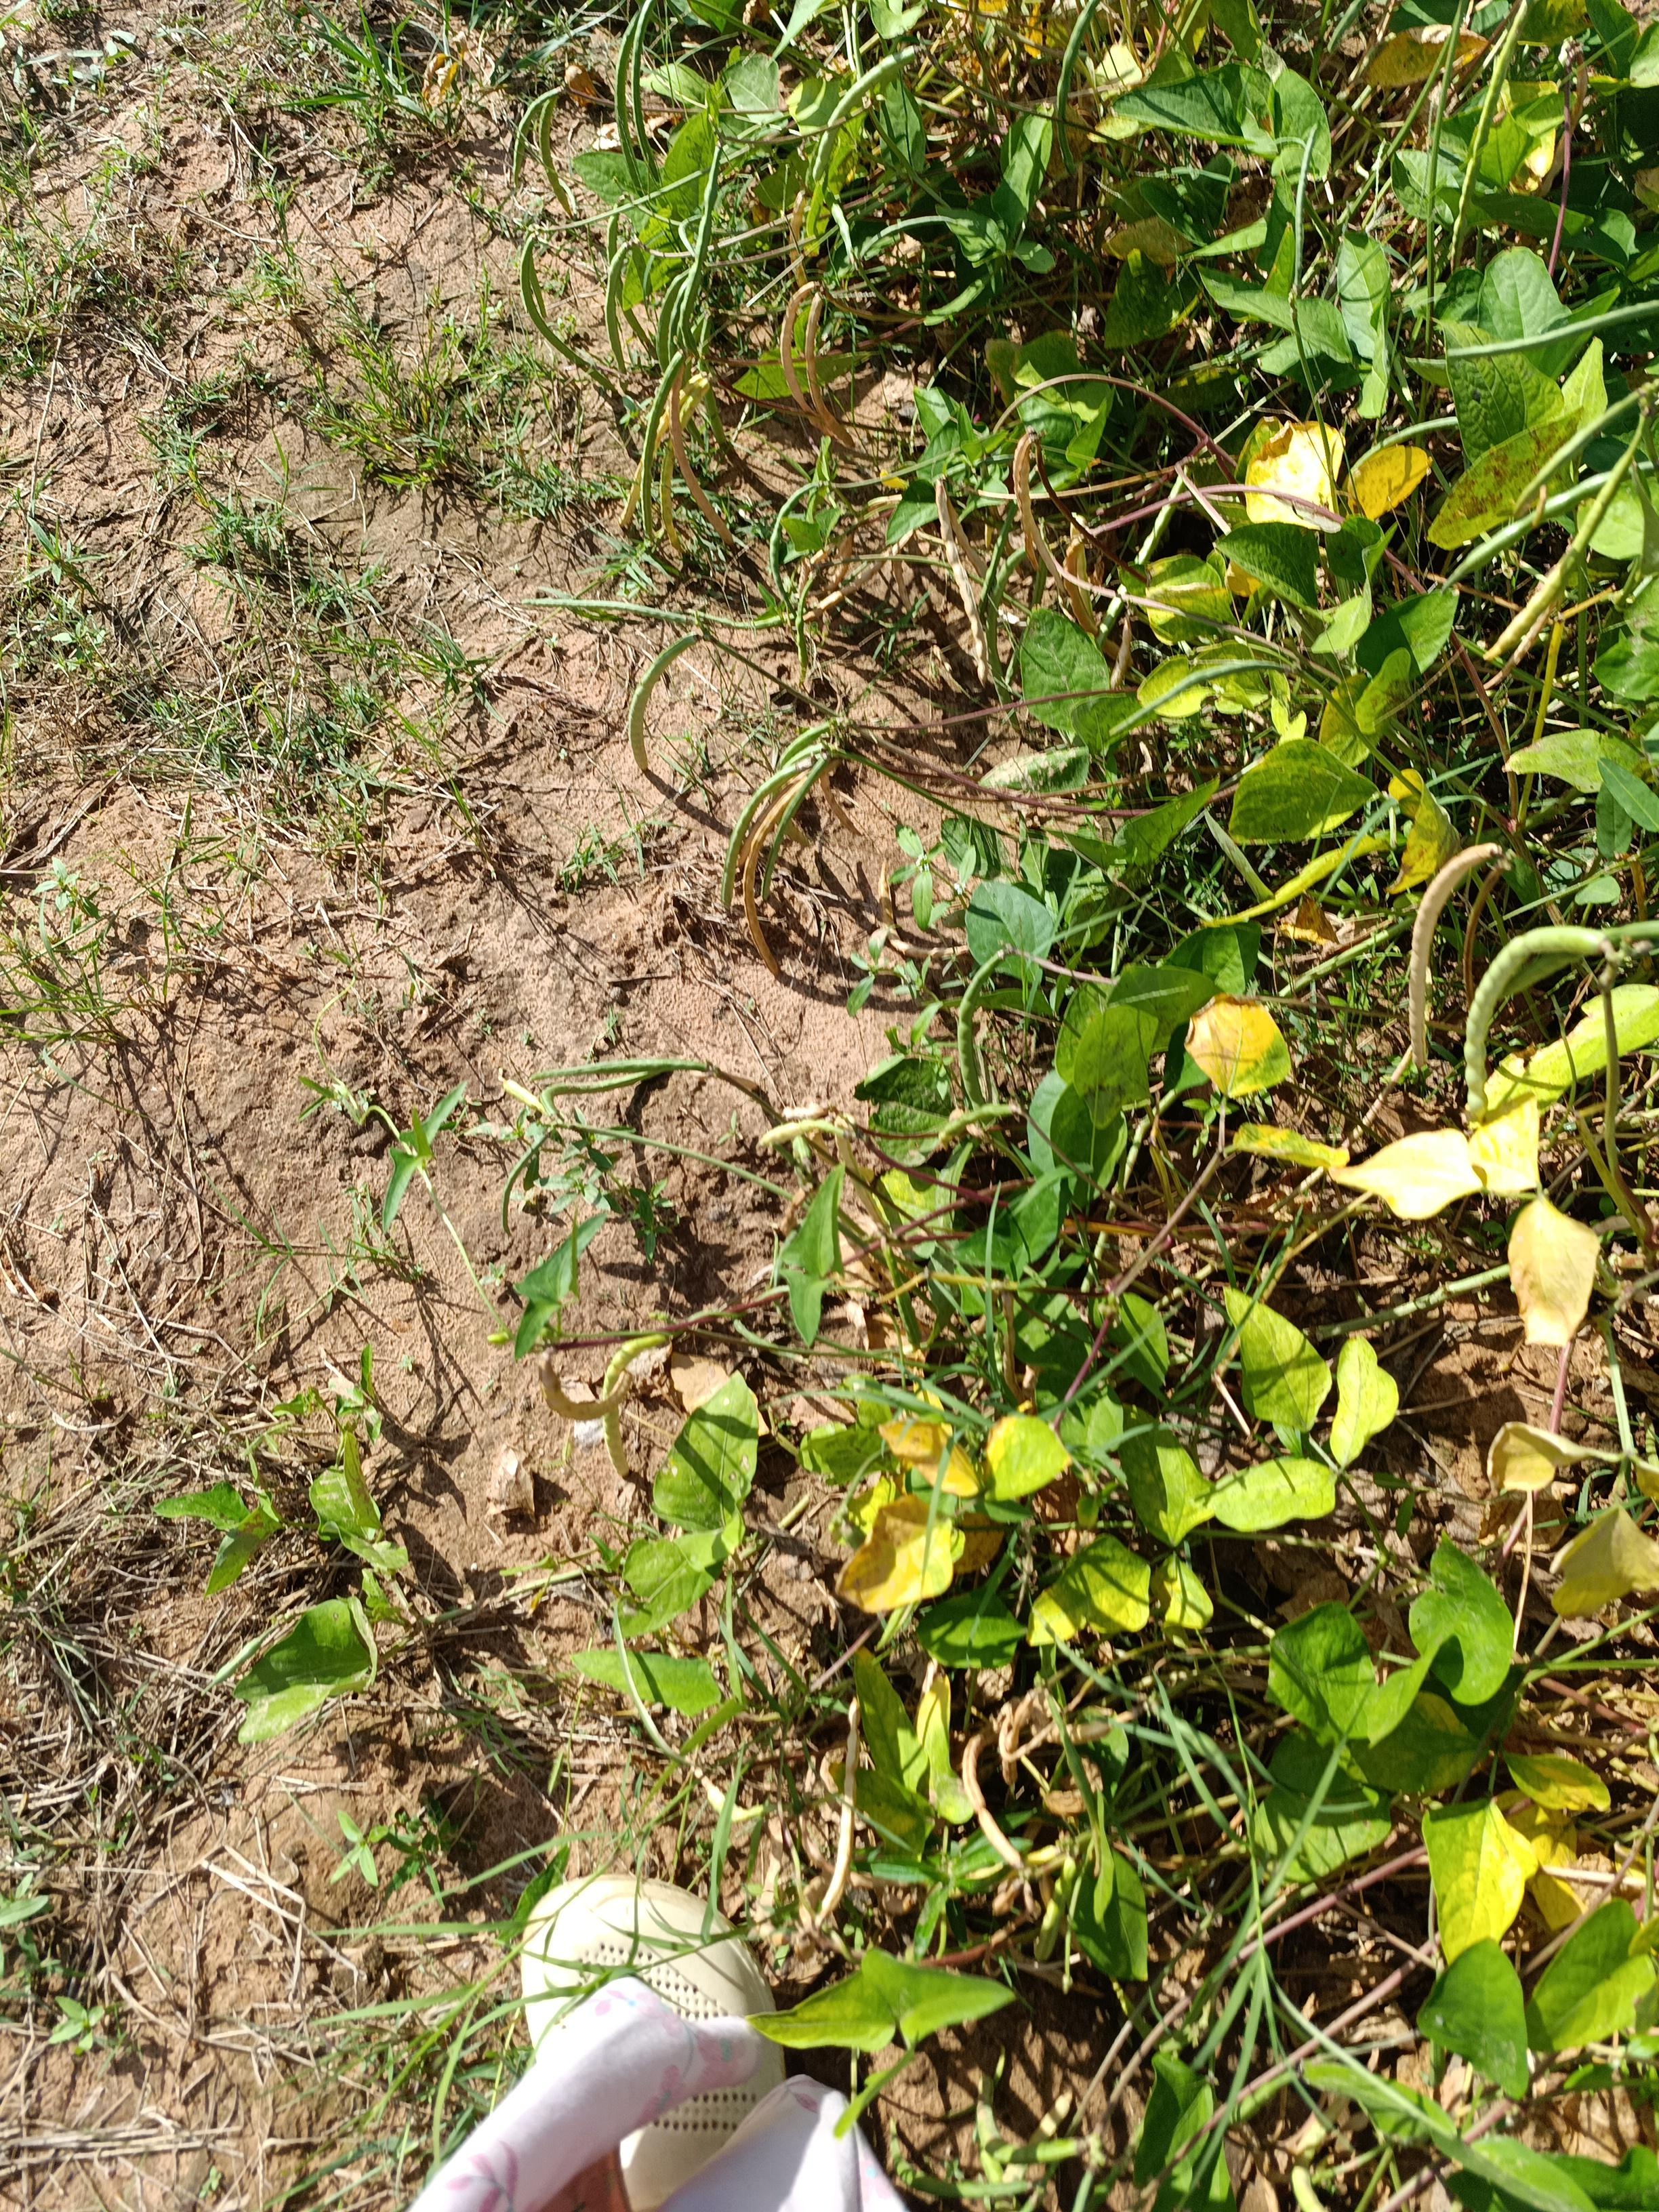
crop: cowpea
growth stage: maturity
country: Nigeria
